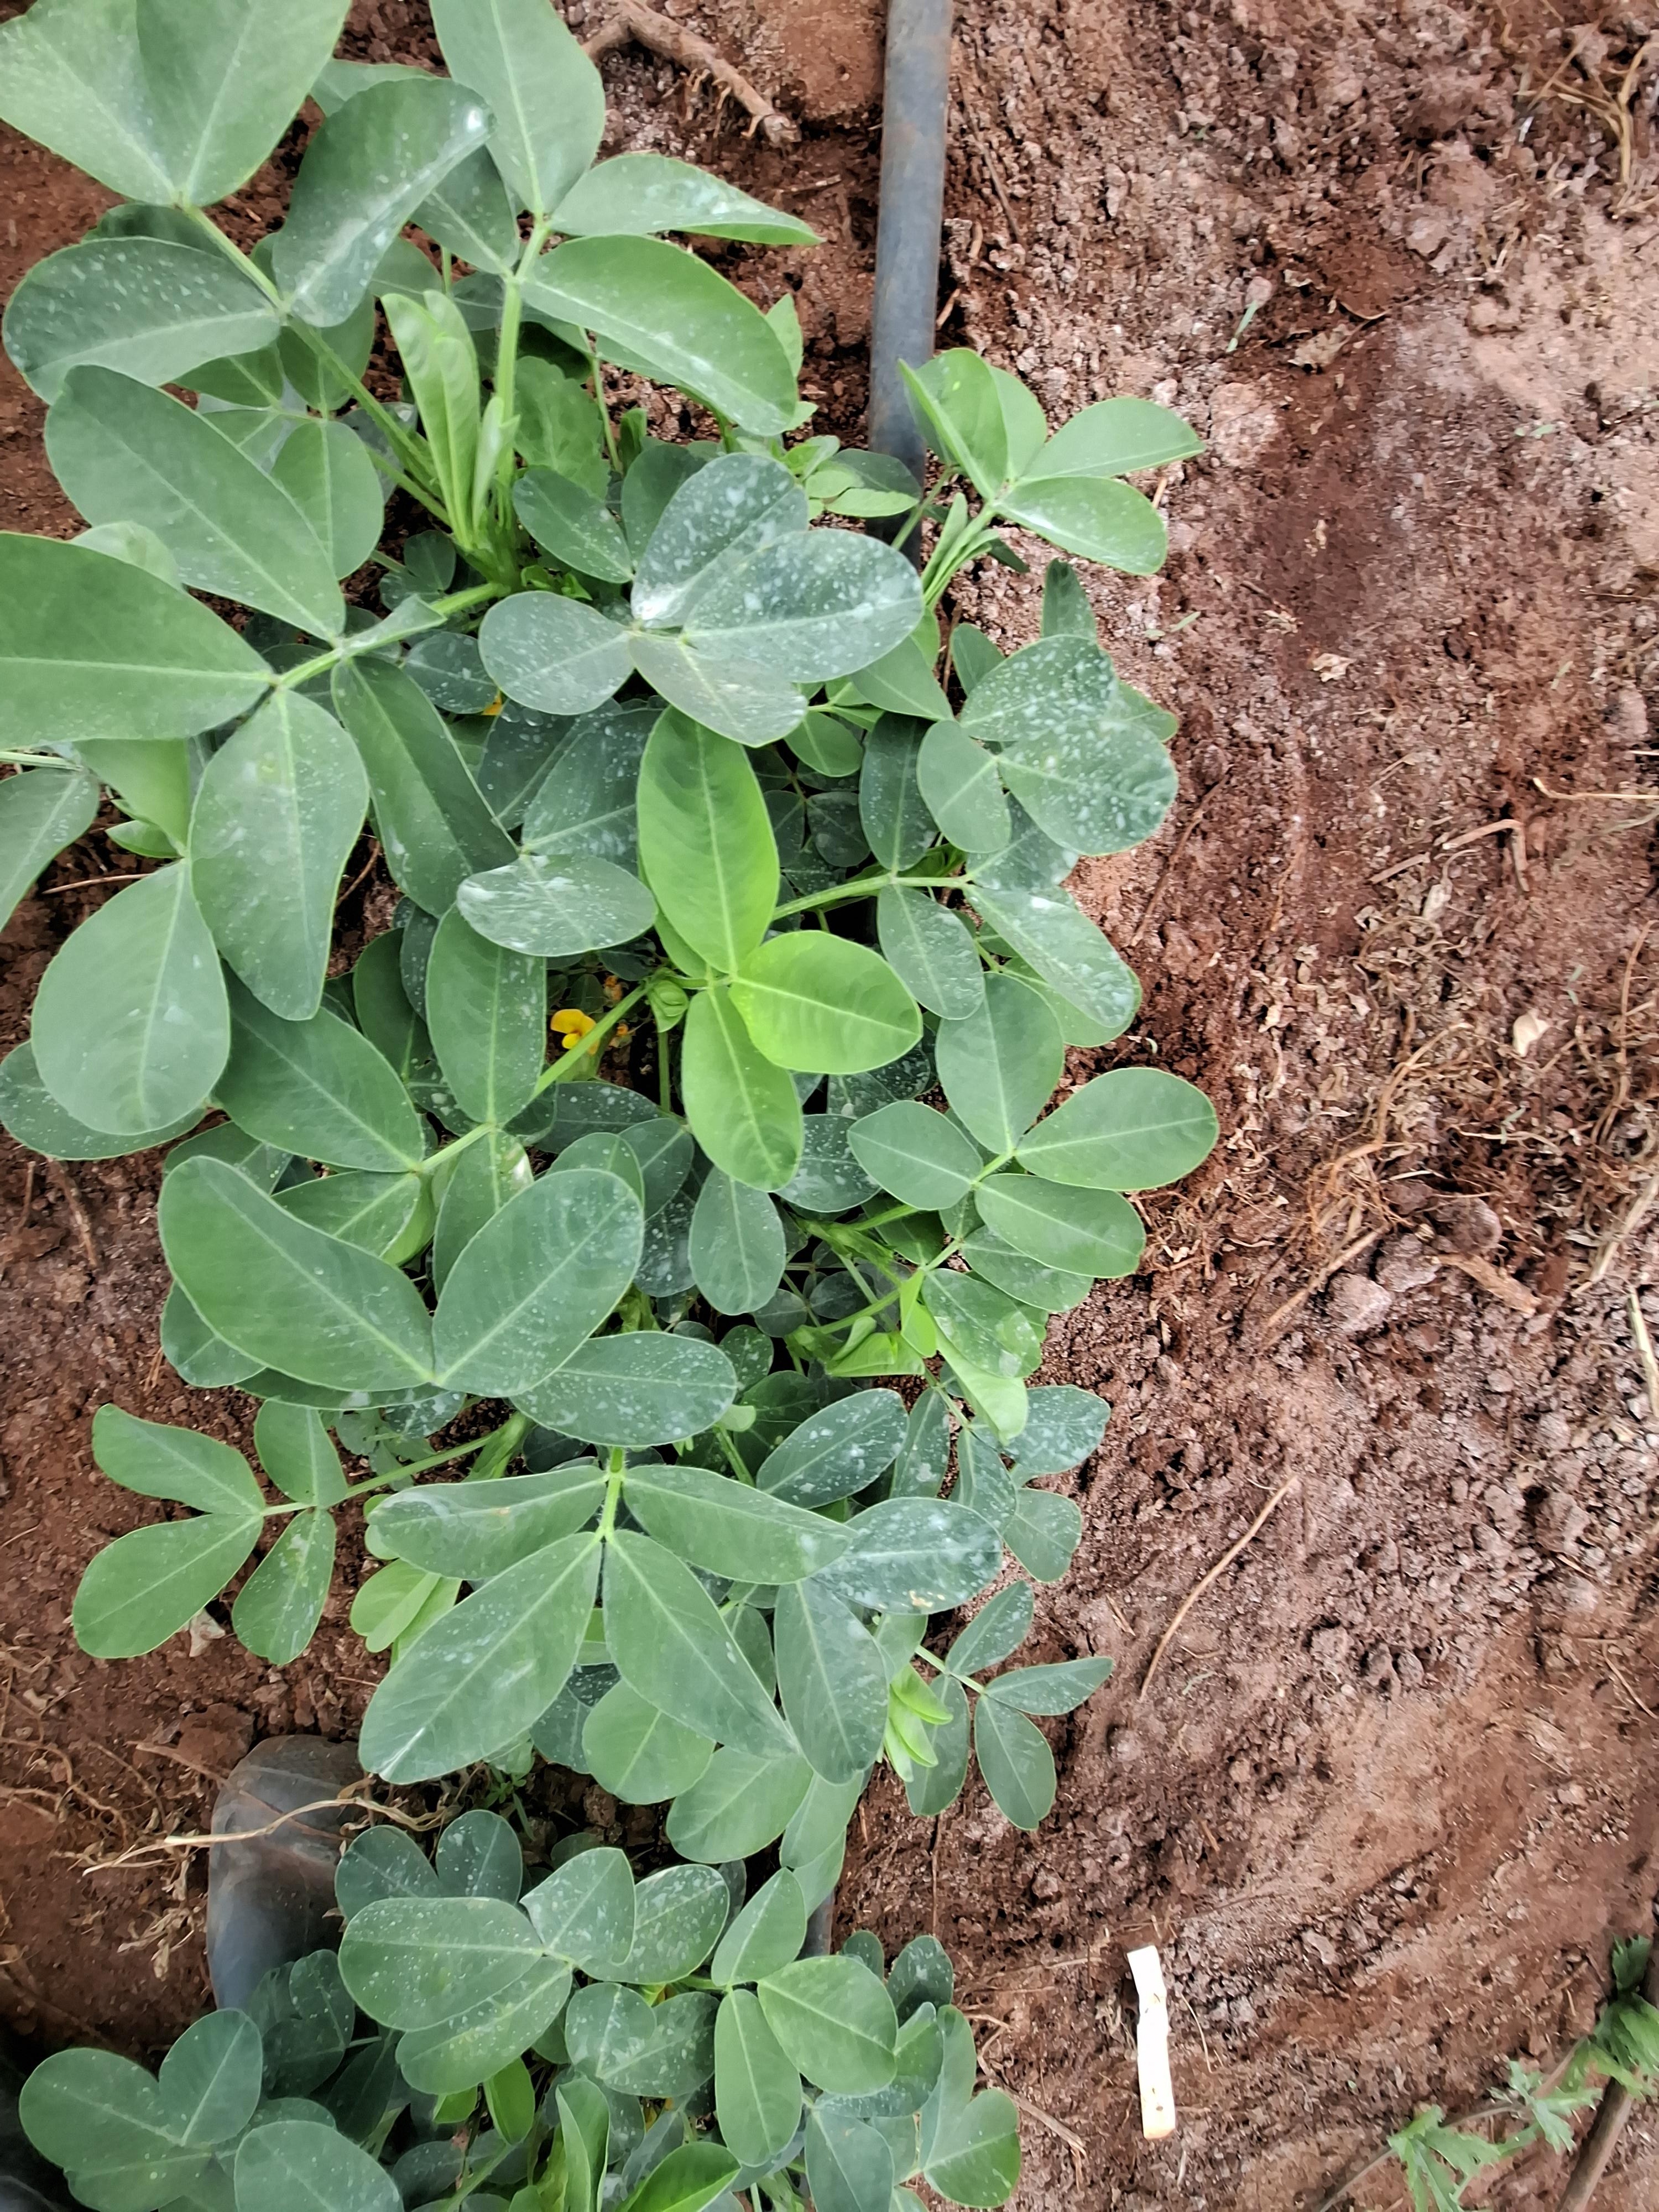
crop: groundnut
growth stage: flowering
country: Kenya
